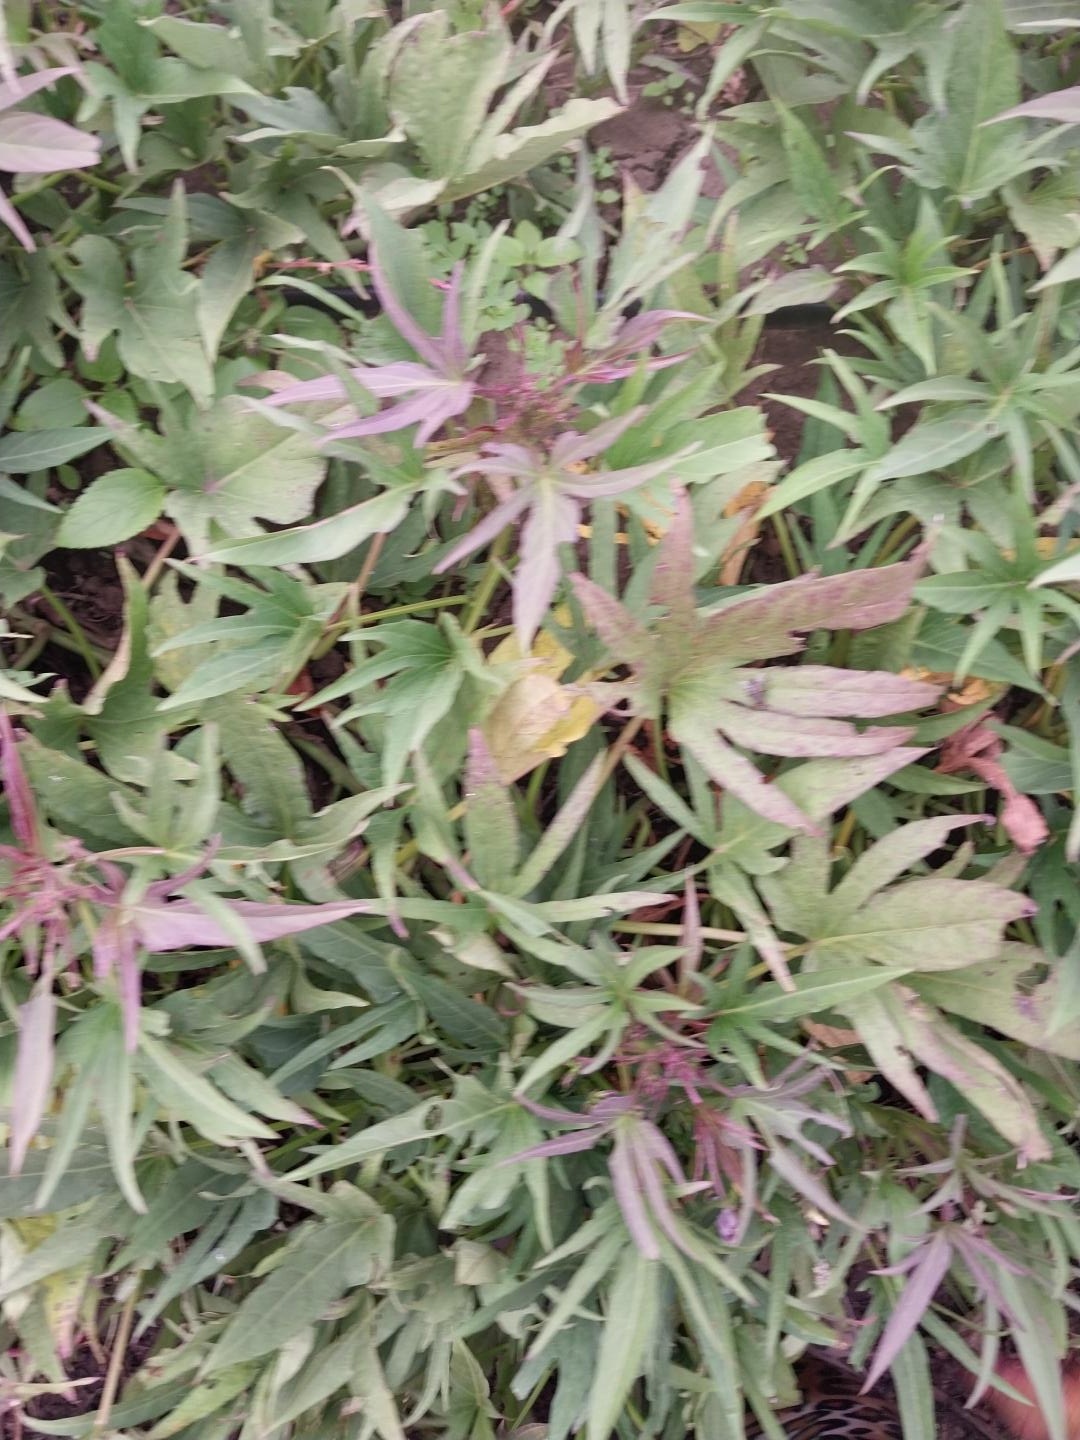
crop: sweet potato
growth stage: flowering
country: Tanzania
